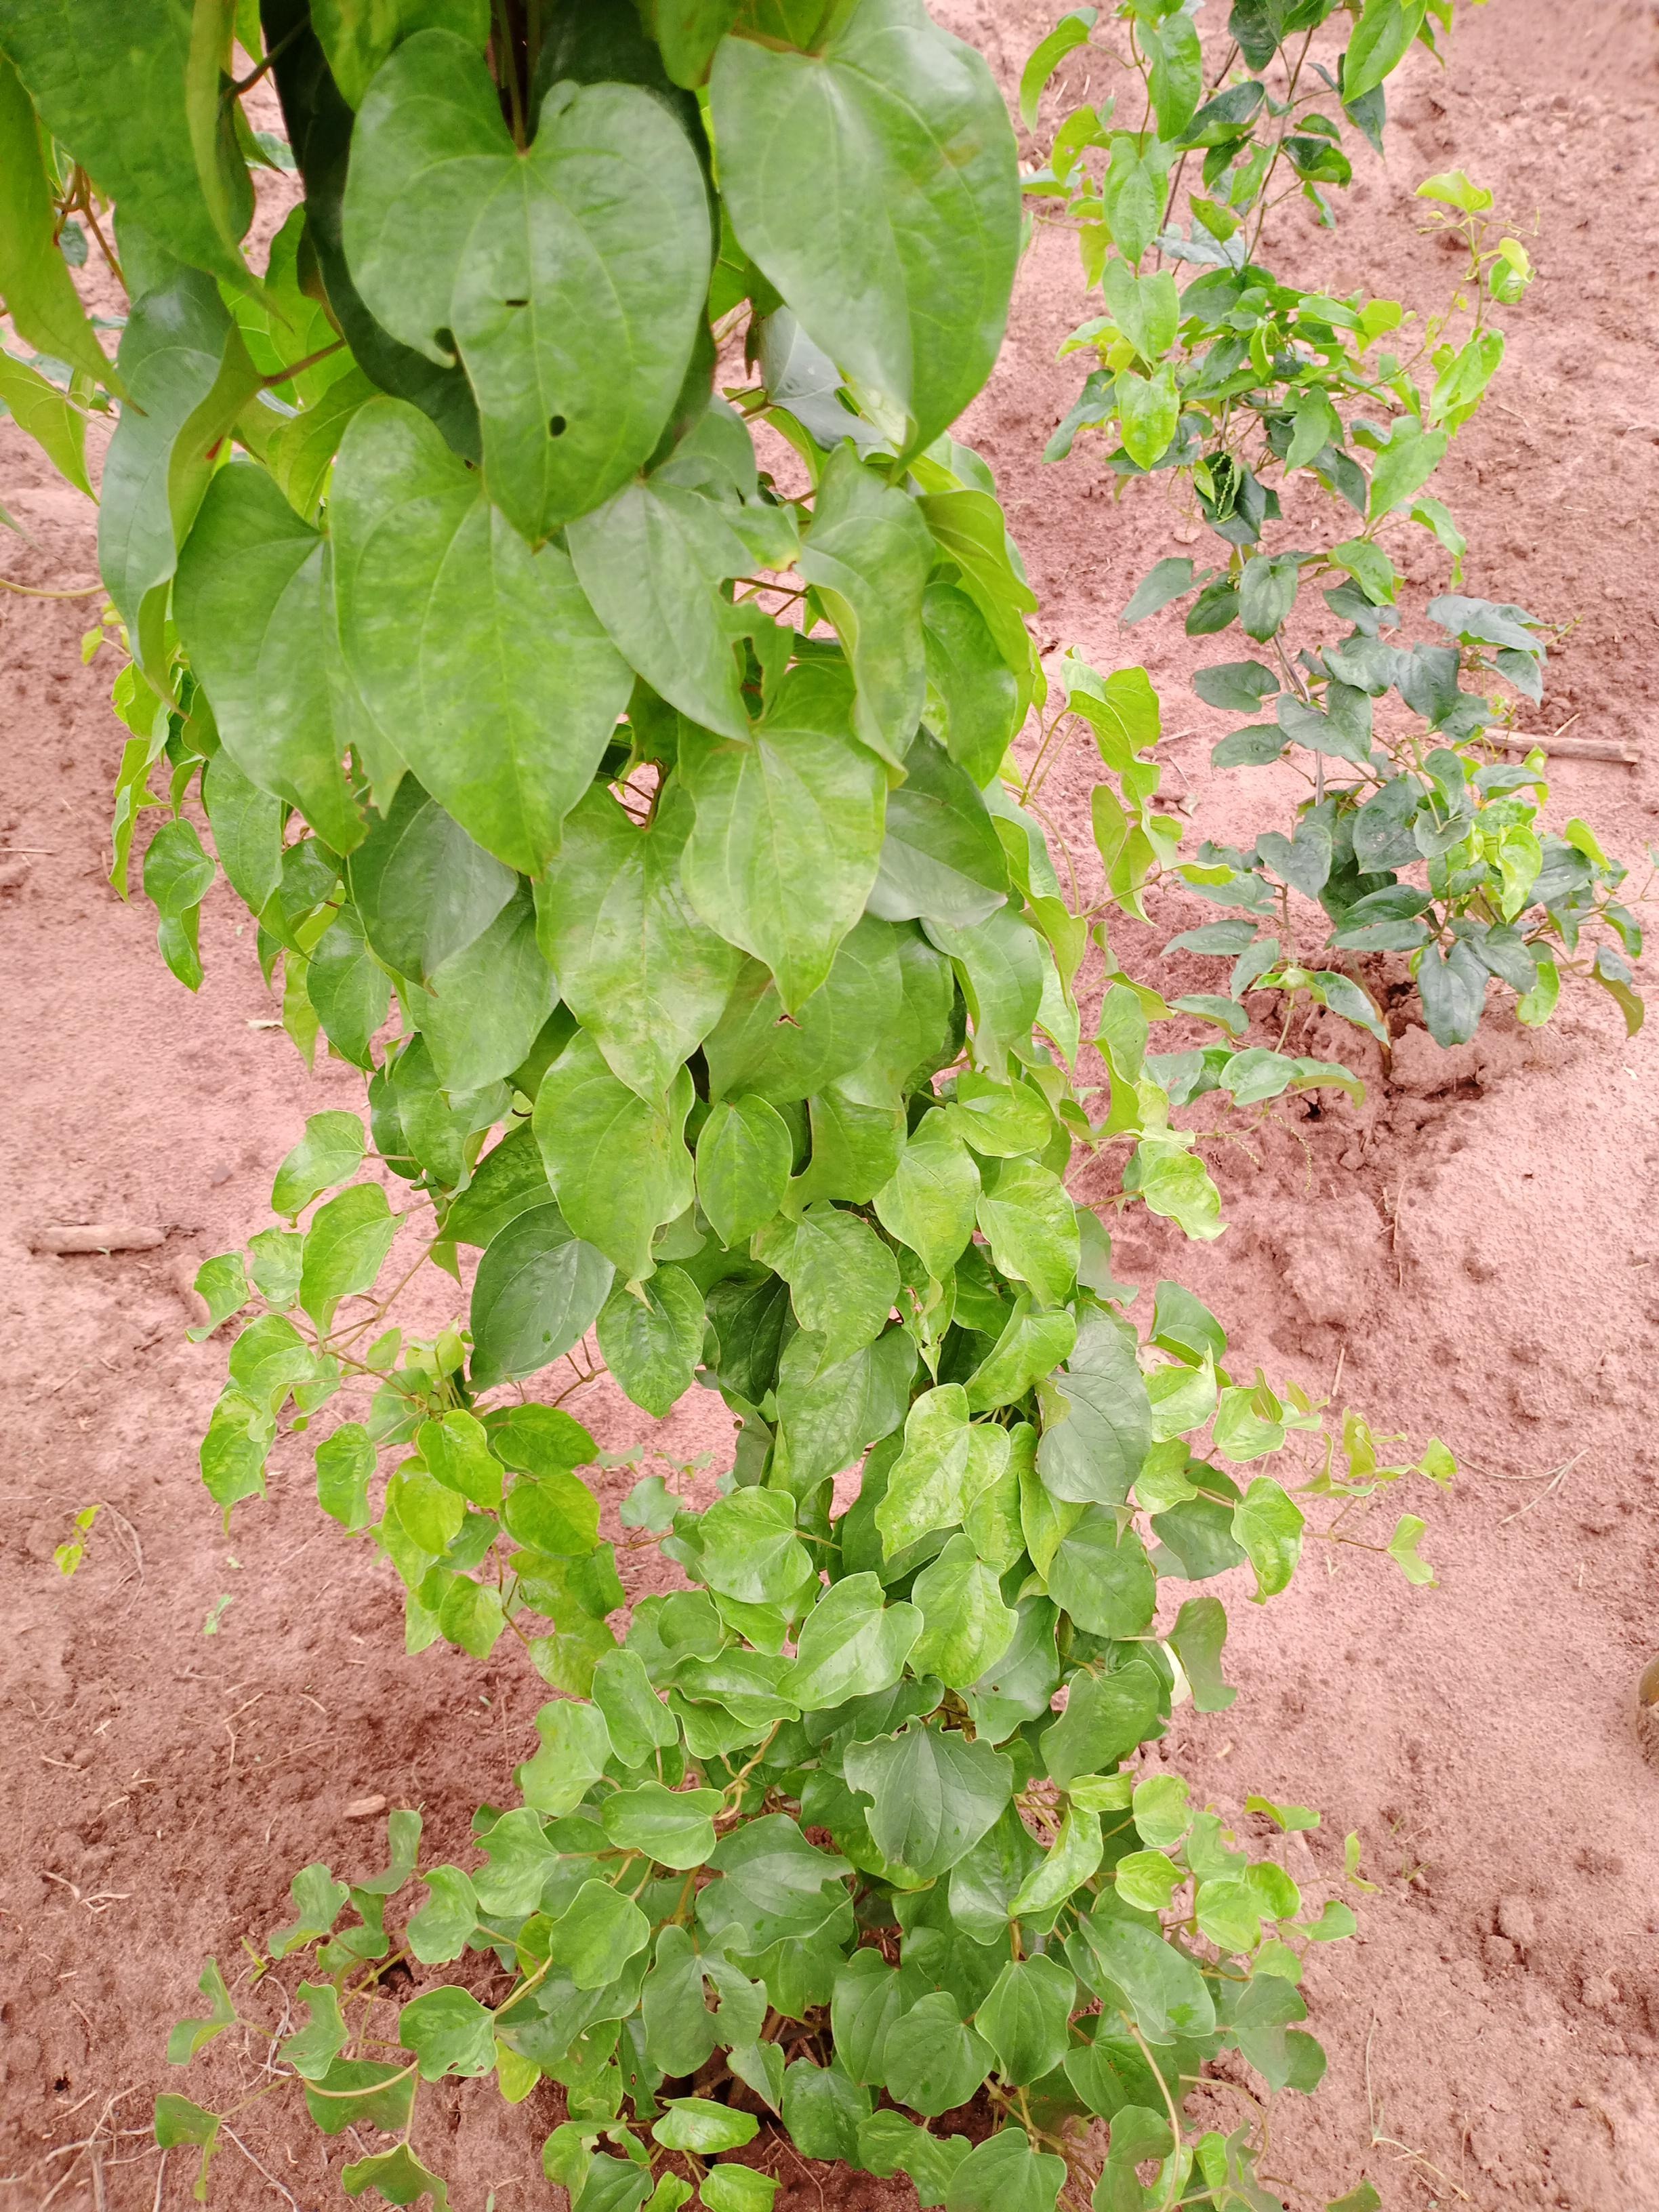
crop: yam
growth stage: vegetative
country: Nigeria
